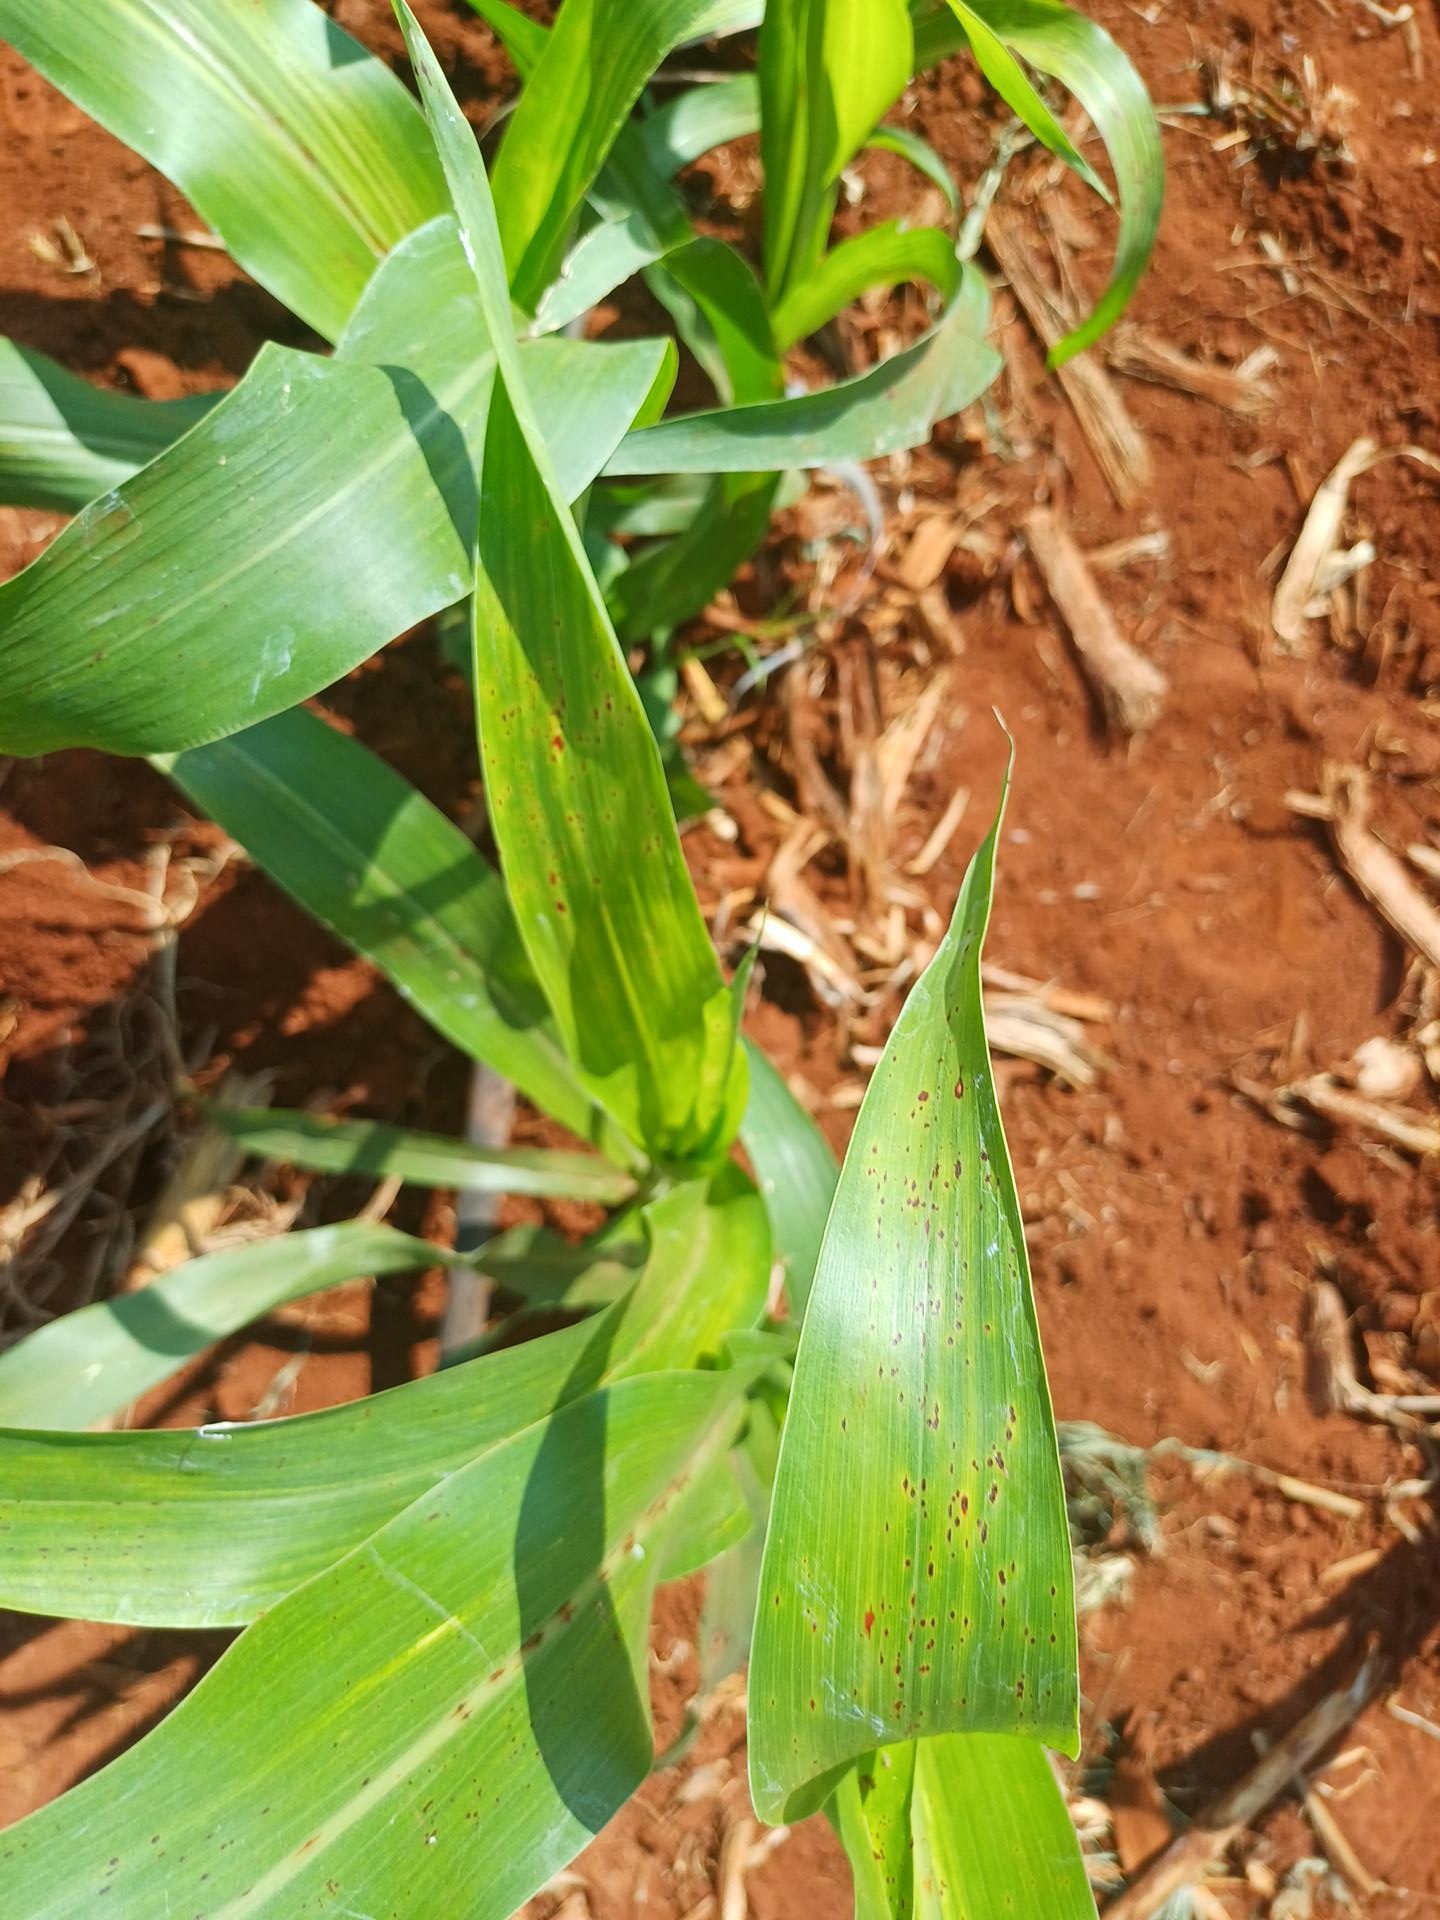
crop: sorghum
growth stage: vegetative
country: Kenya
